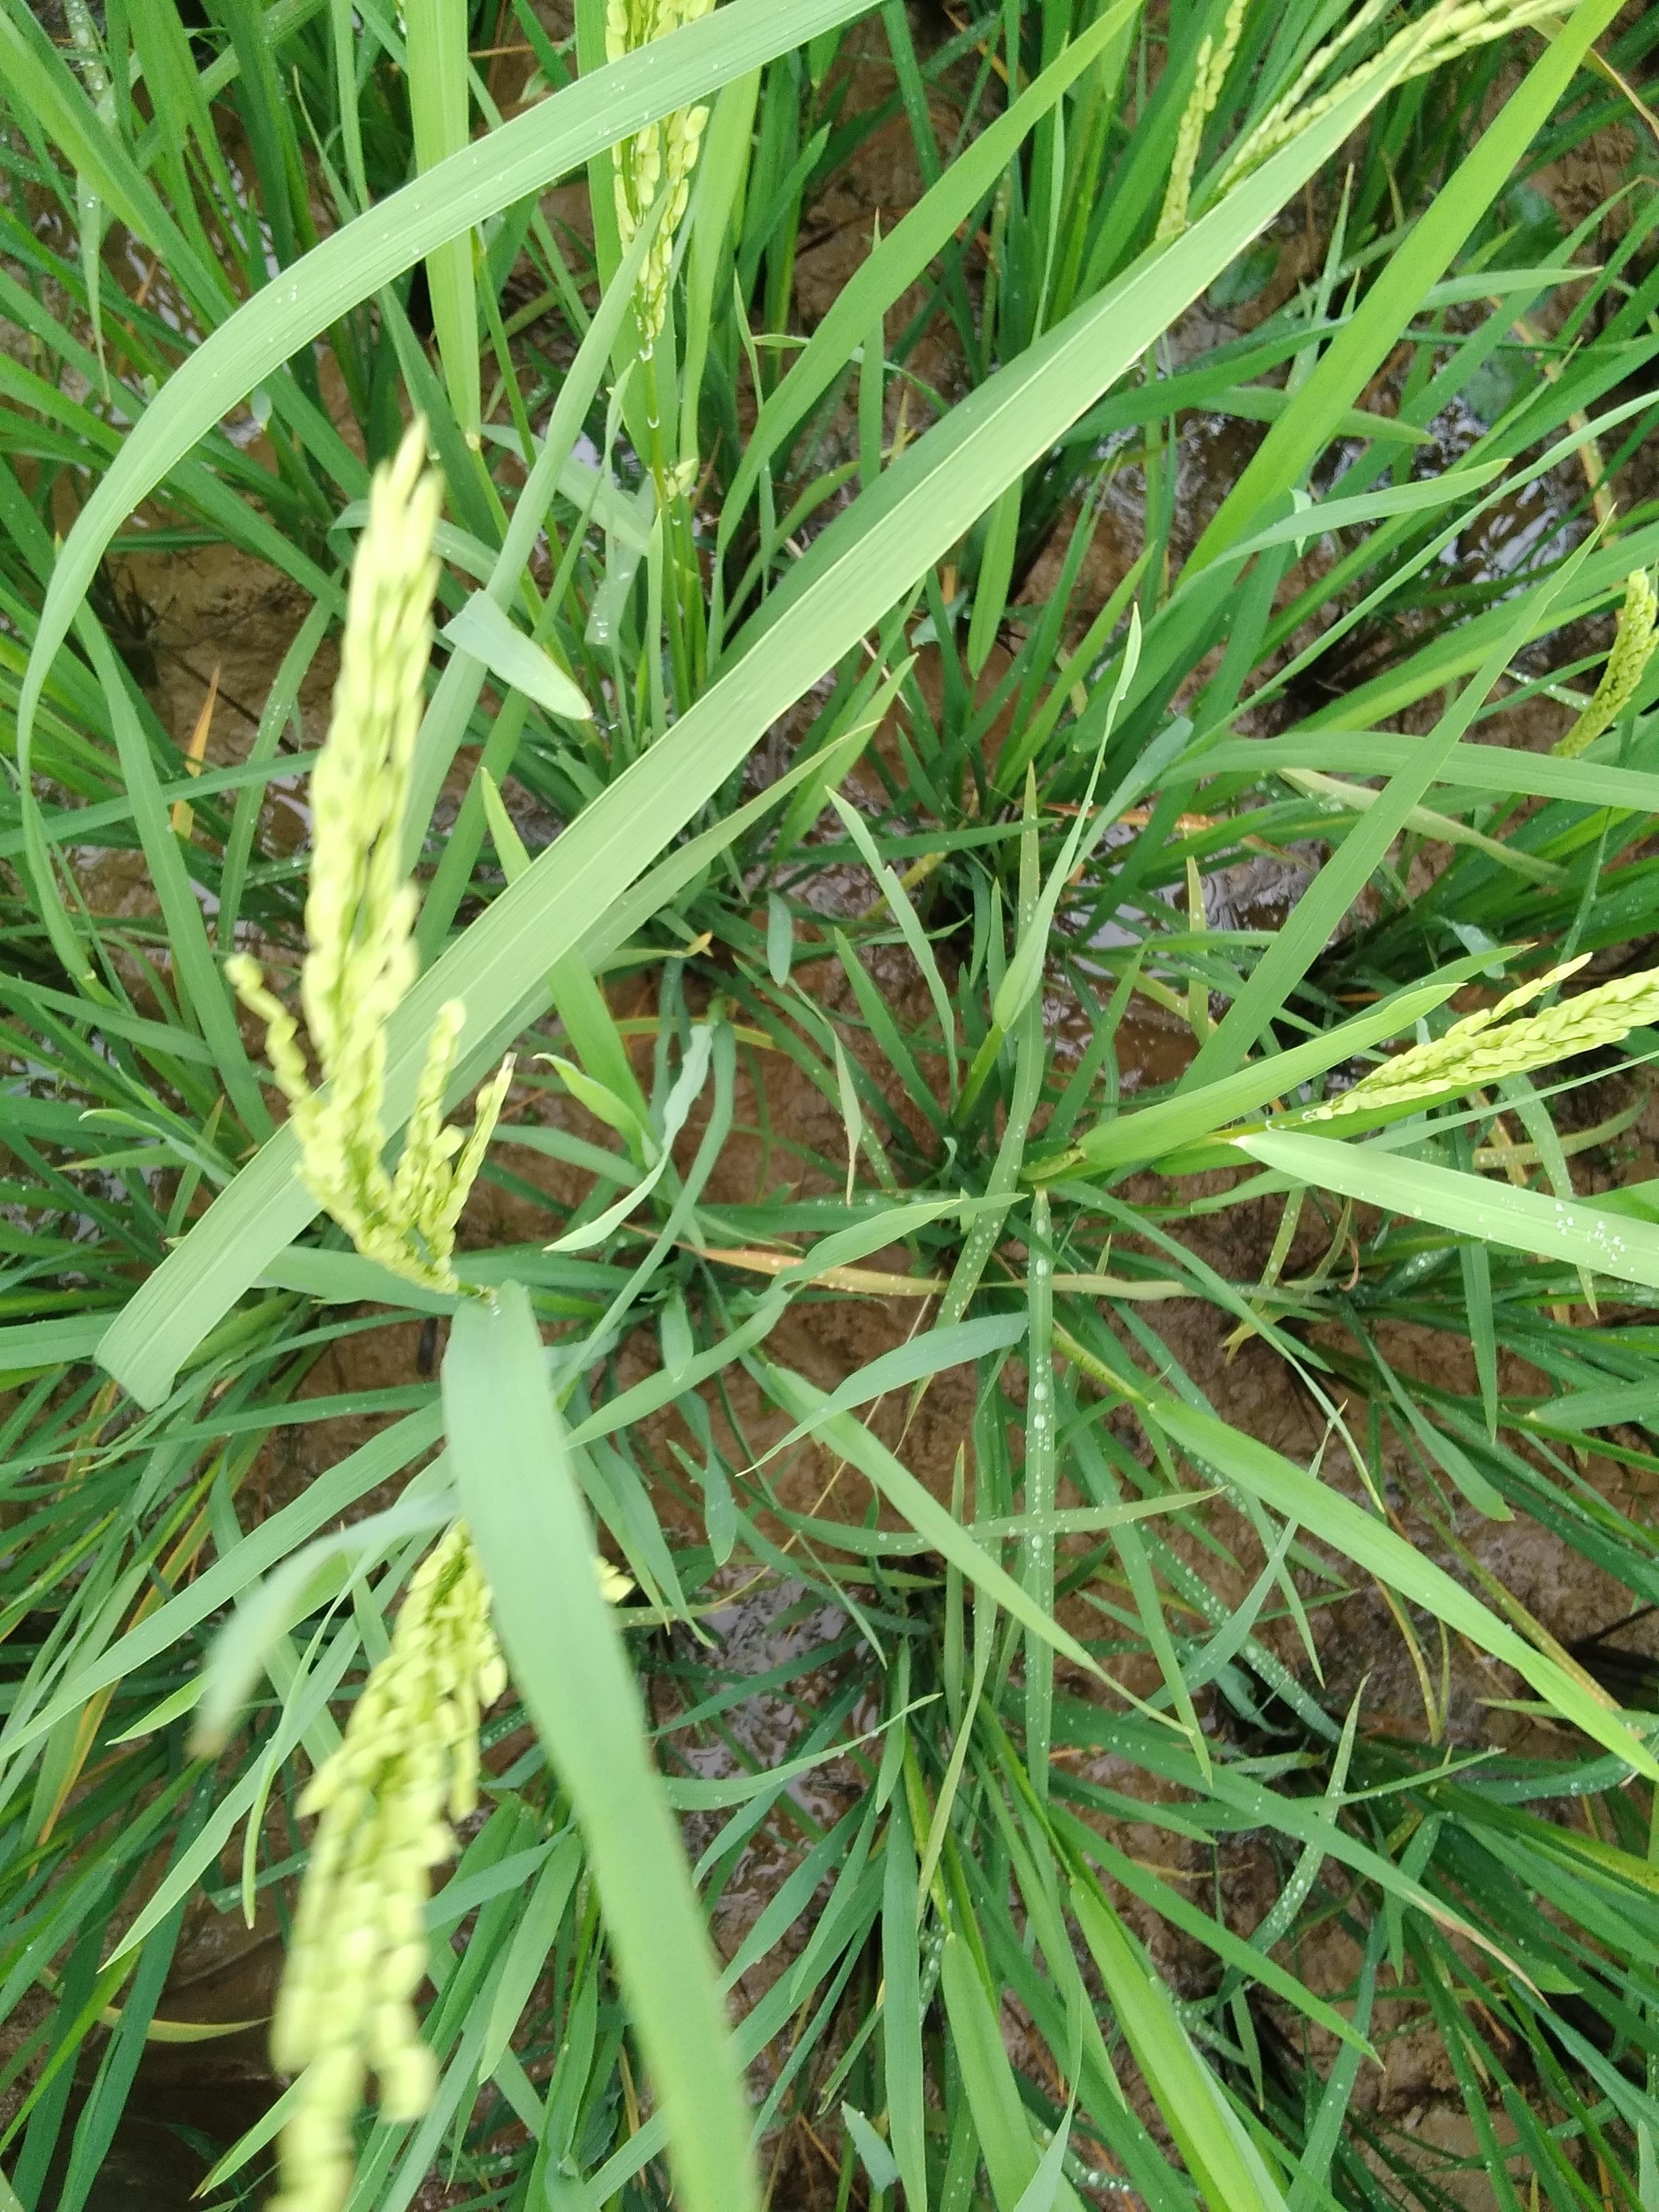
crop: rice
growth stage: flowering
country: Nigeria
